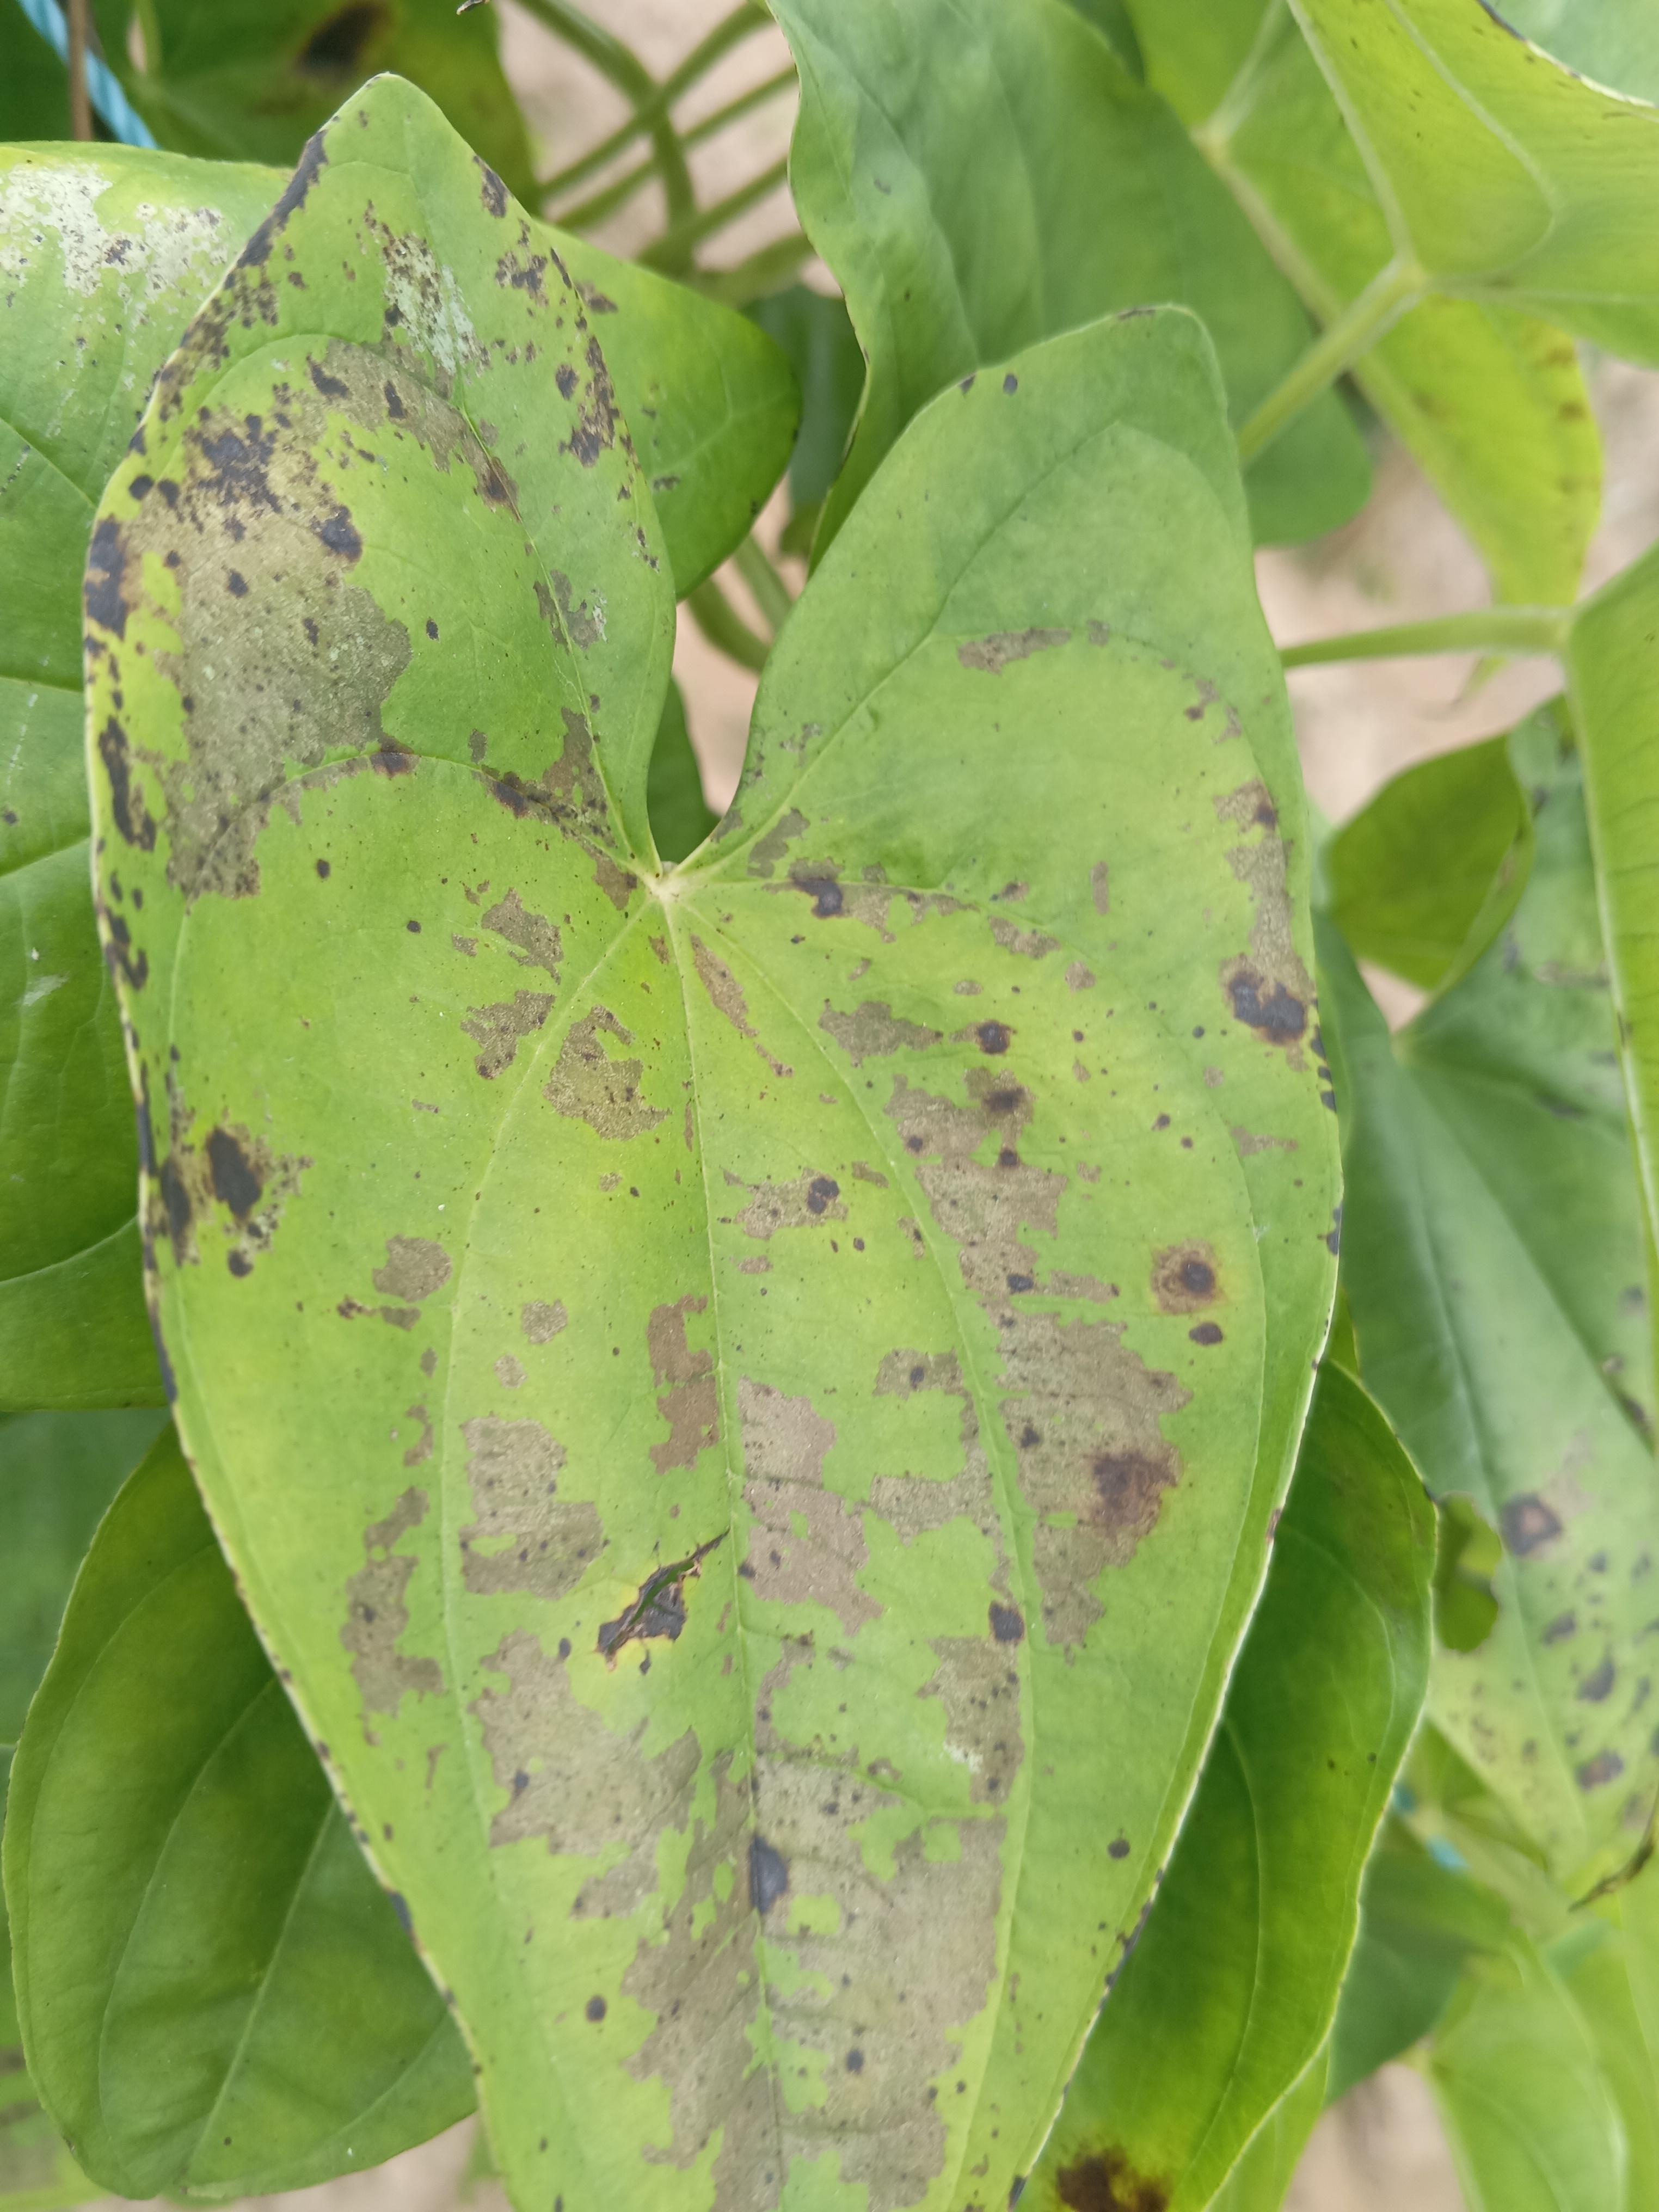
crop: yam
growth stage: vegetative
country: Nigeria
